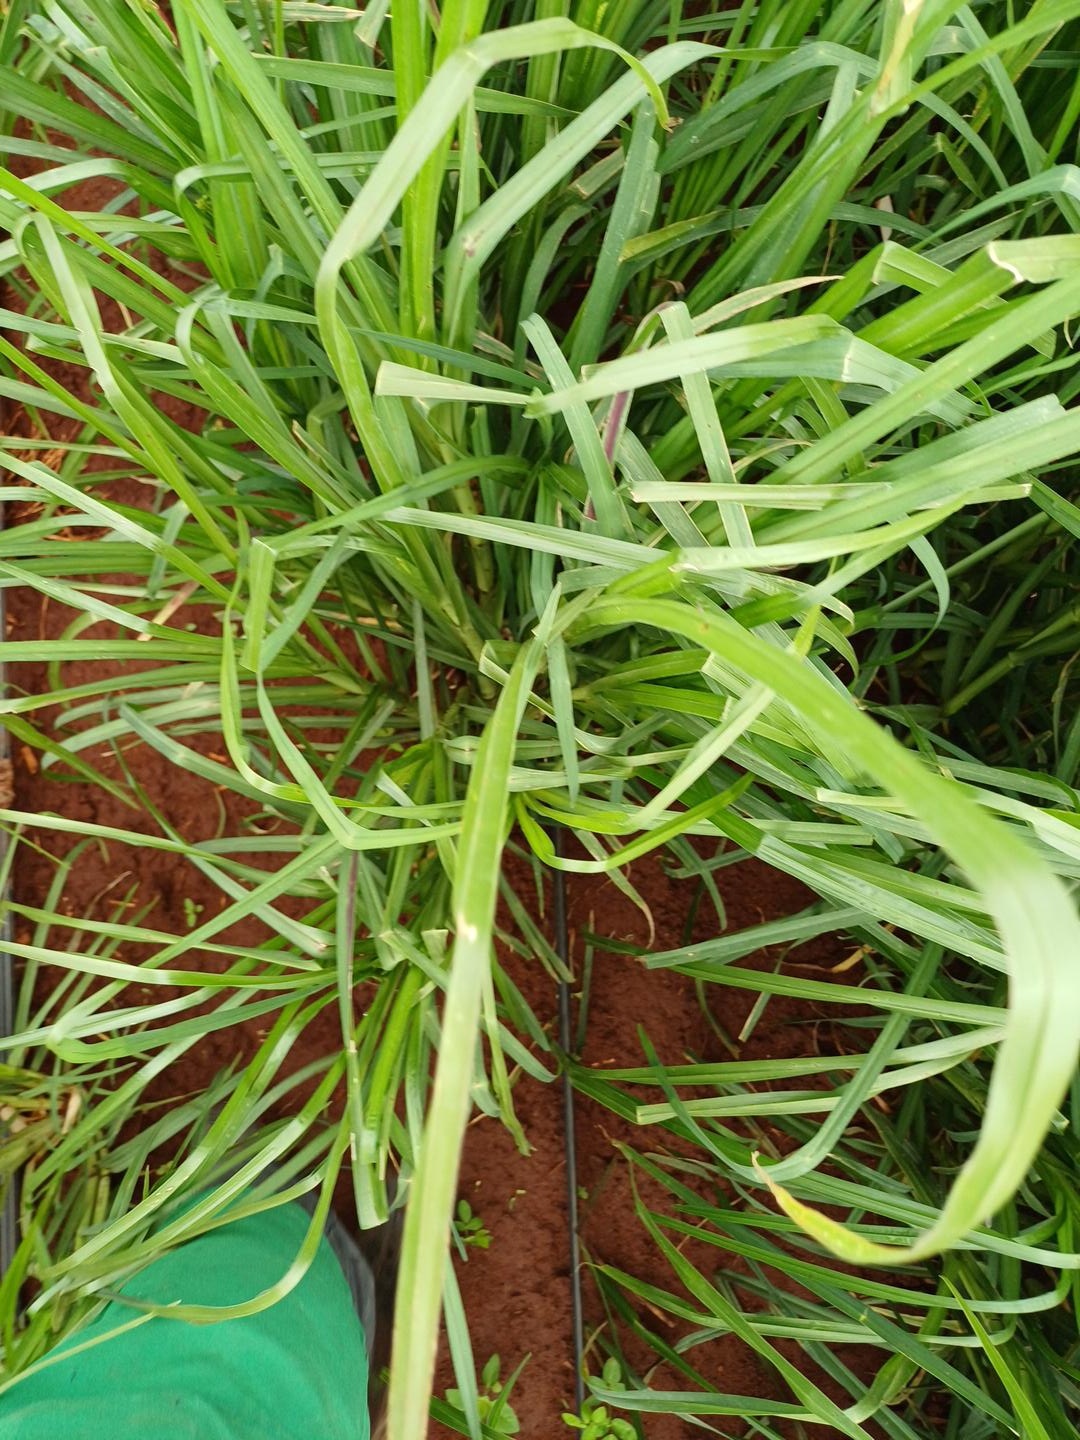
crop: finger millet
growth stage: vegetative
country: Kenya
